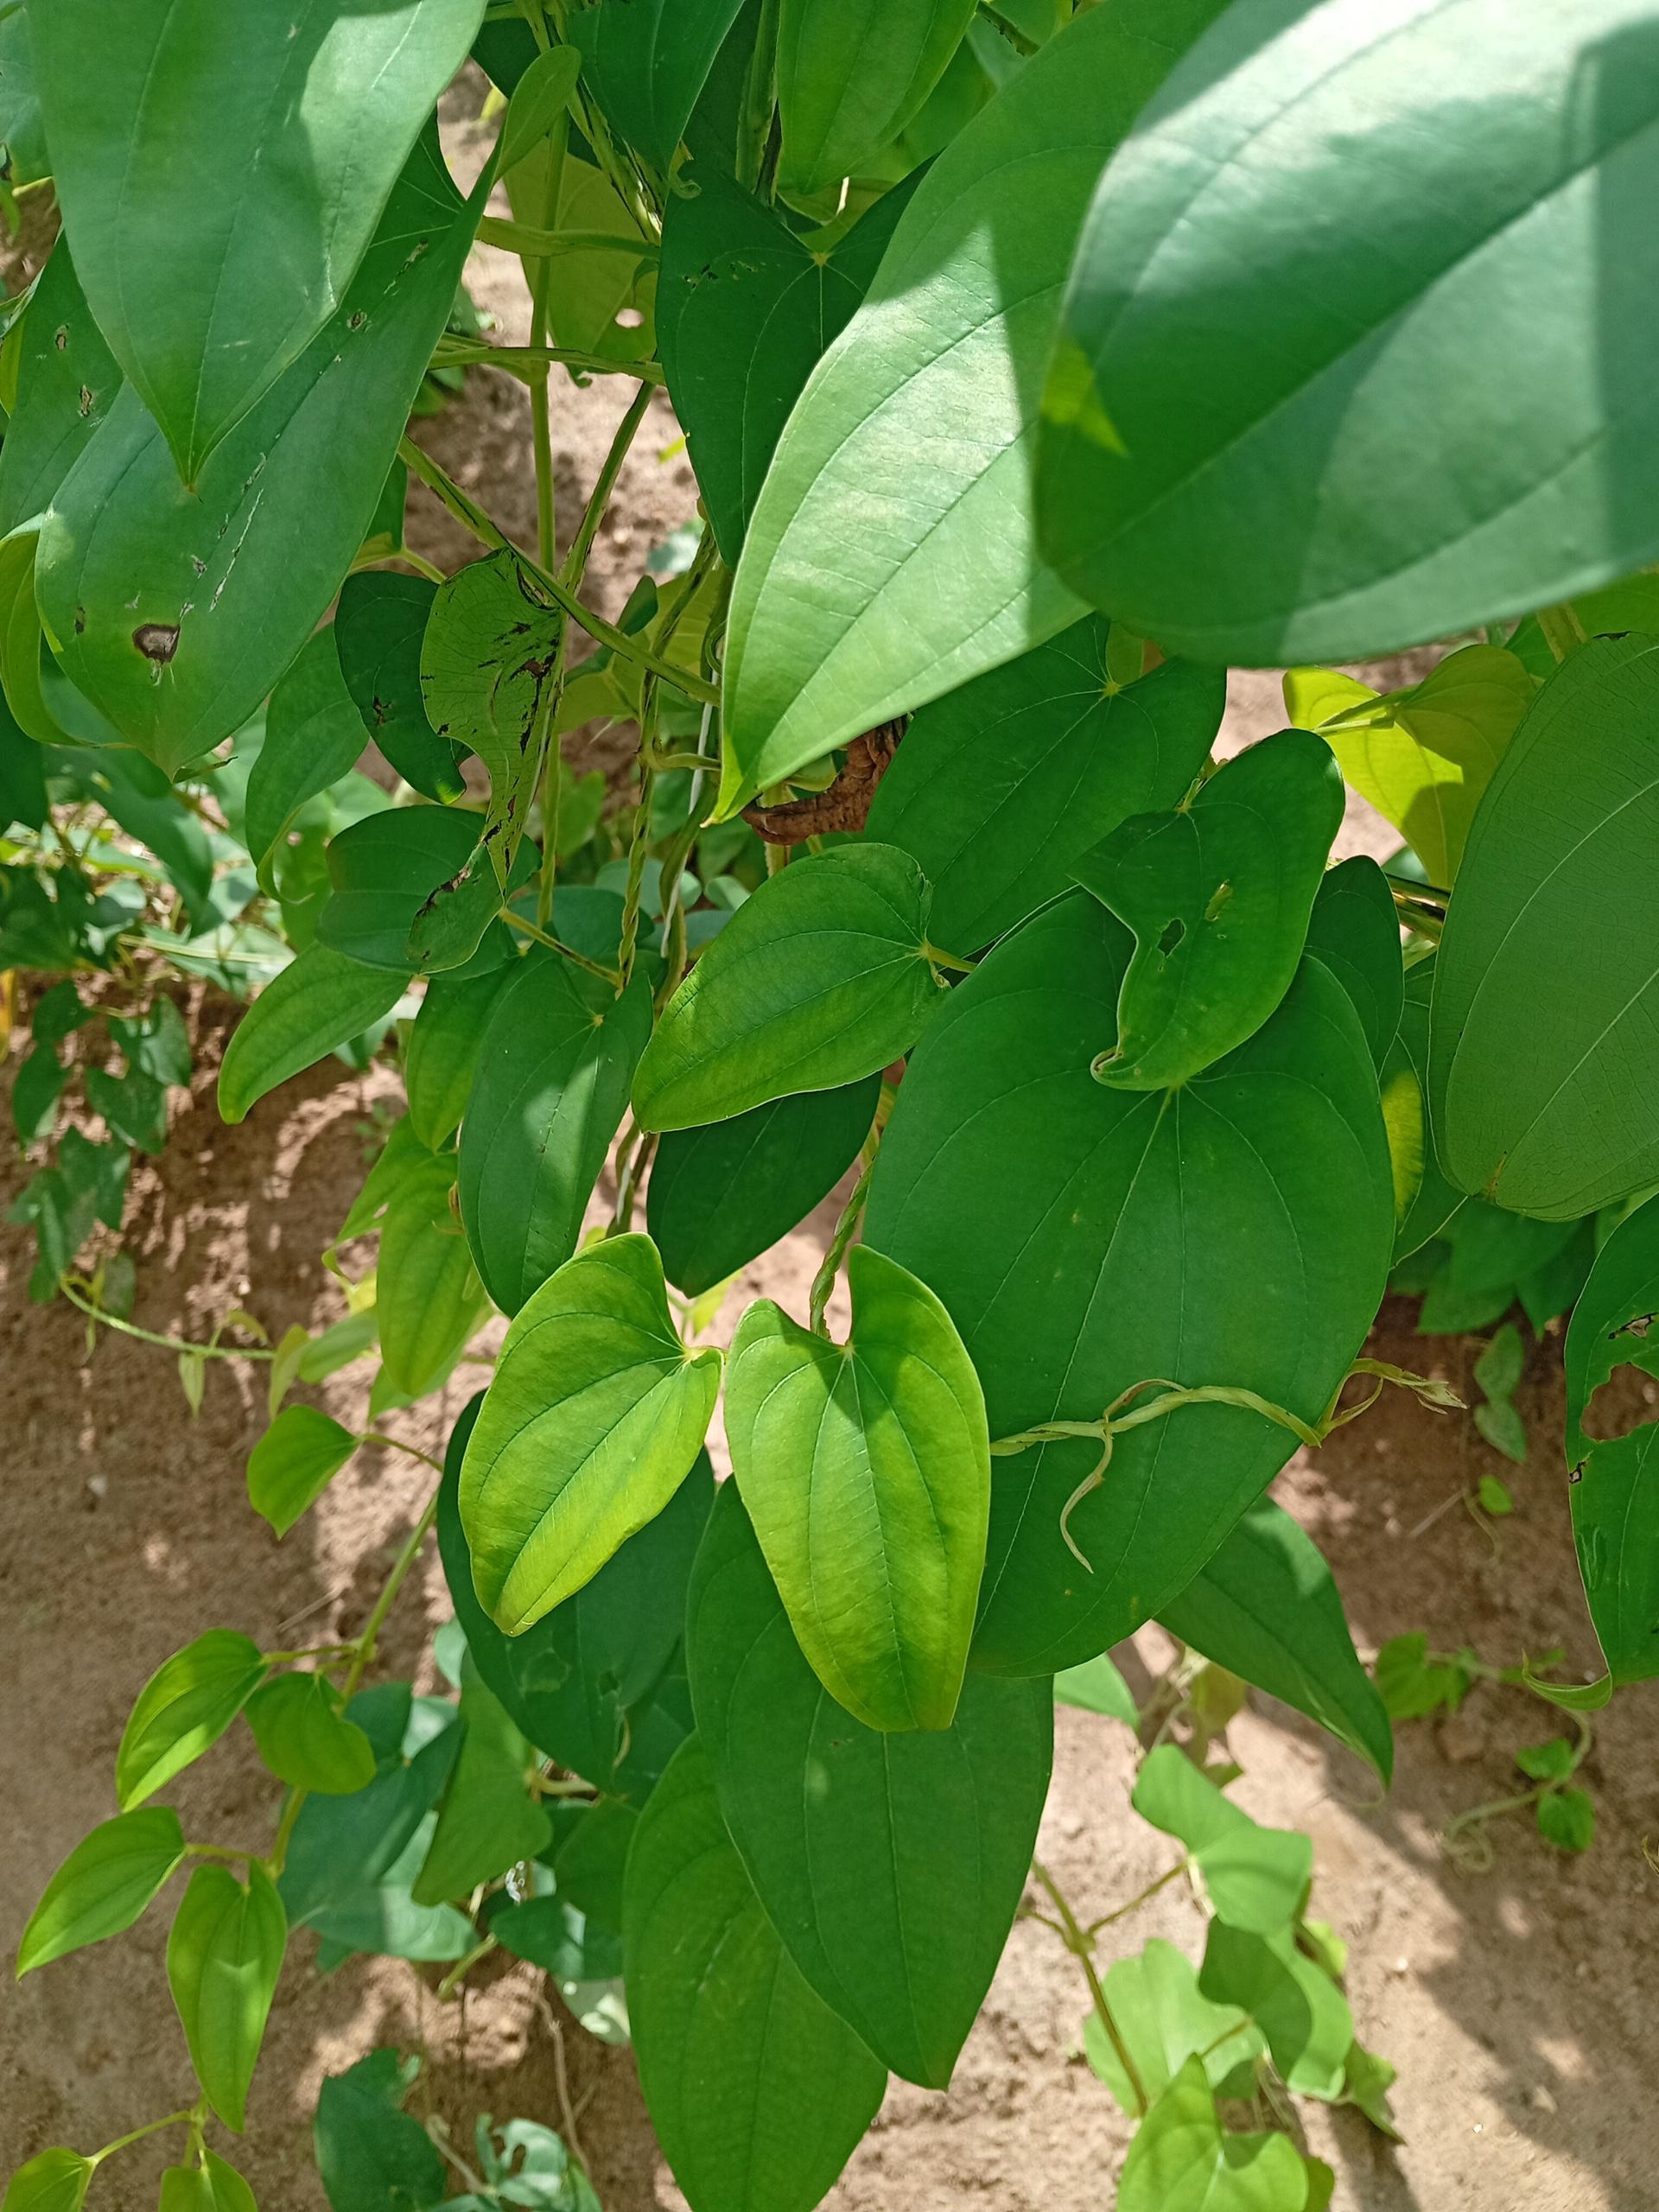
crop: yam
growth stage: vegetative
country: Nigeria
